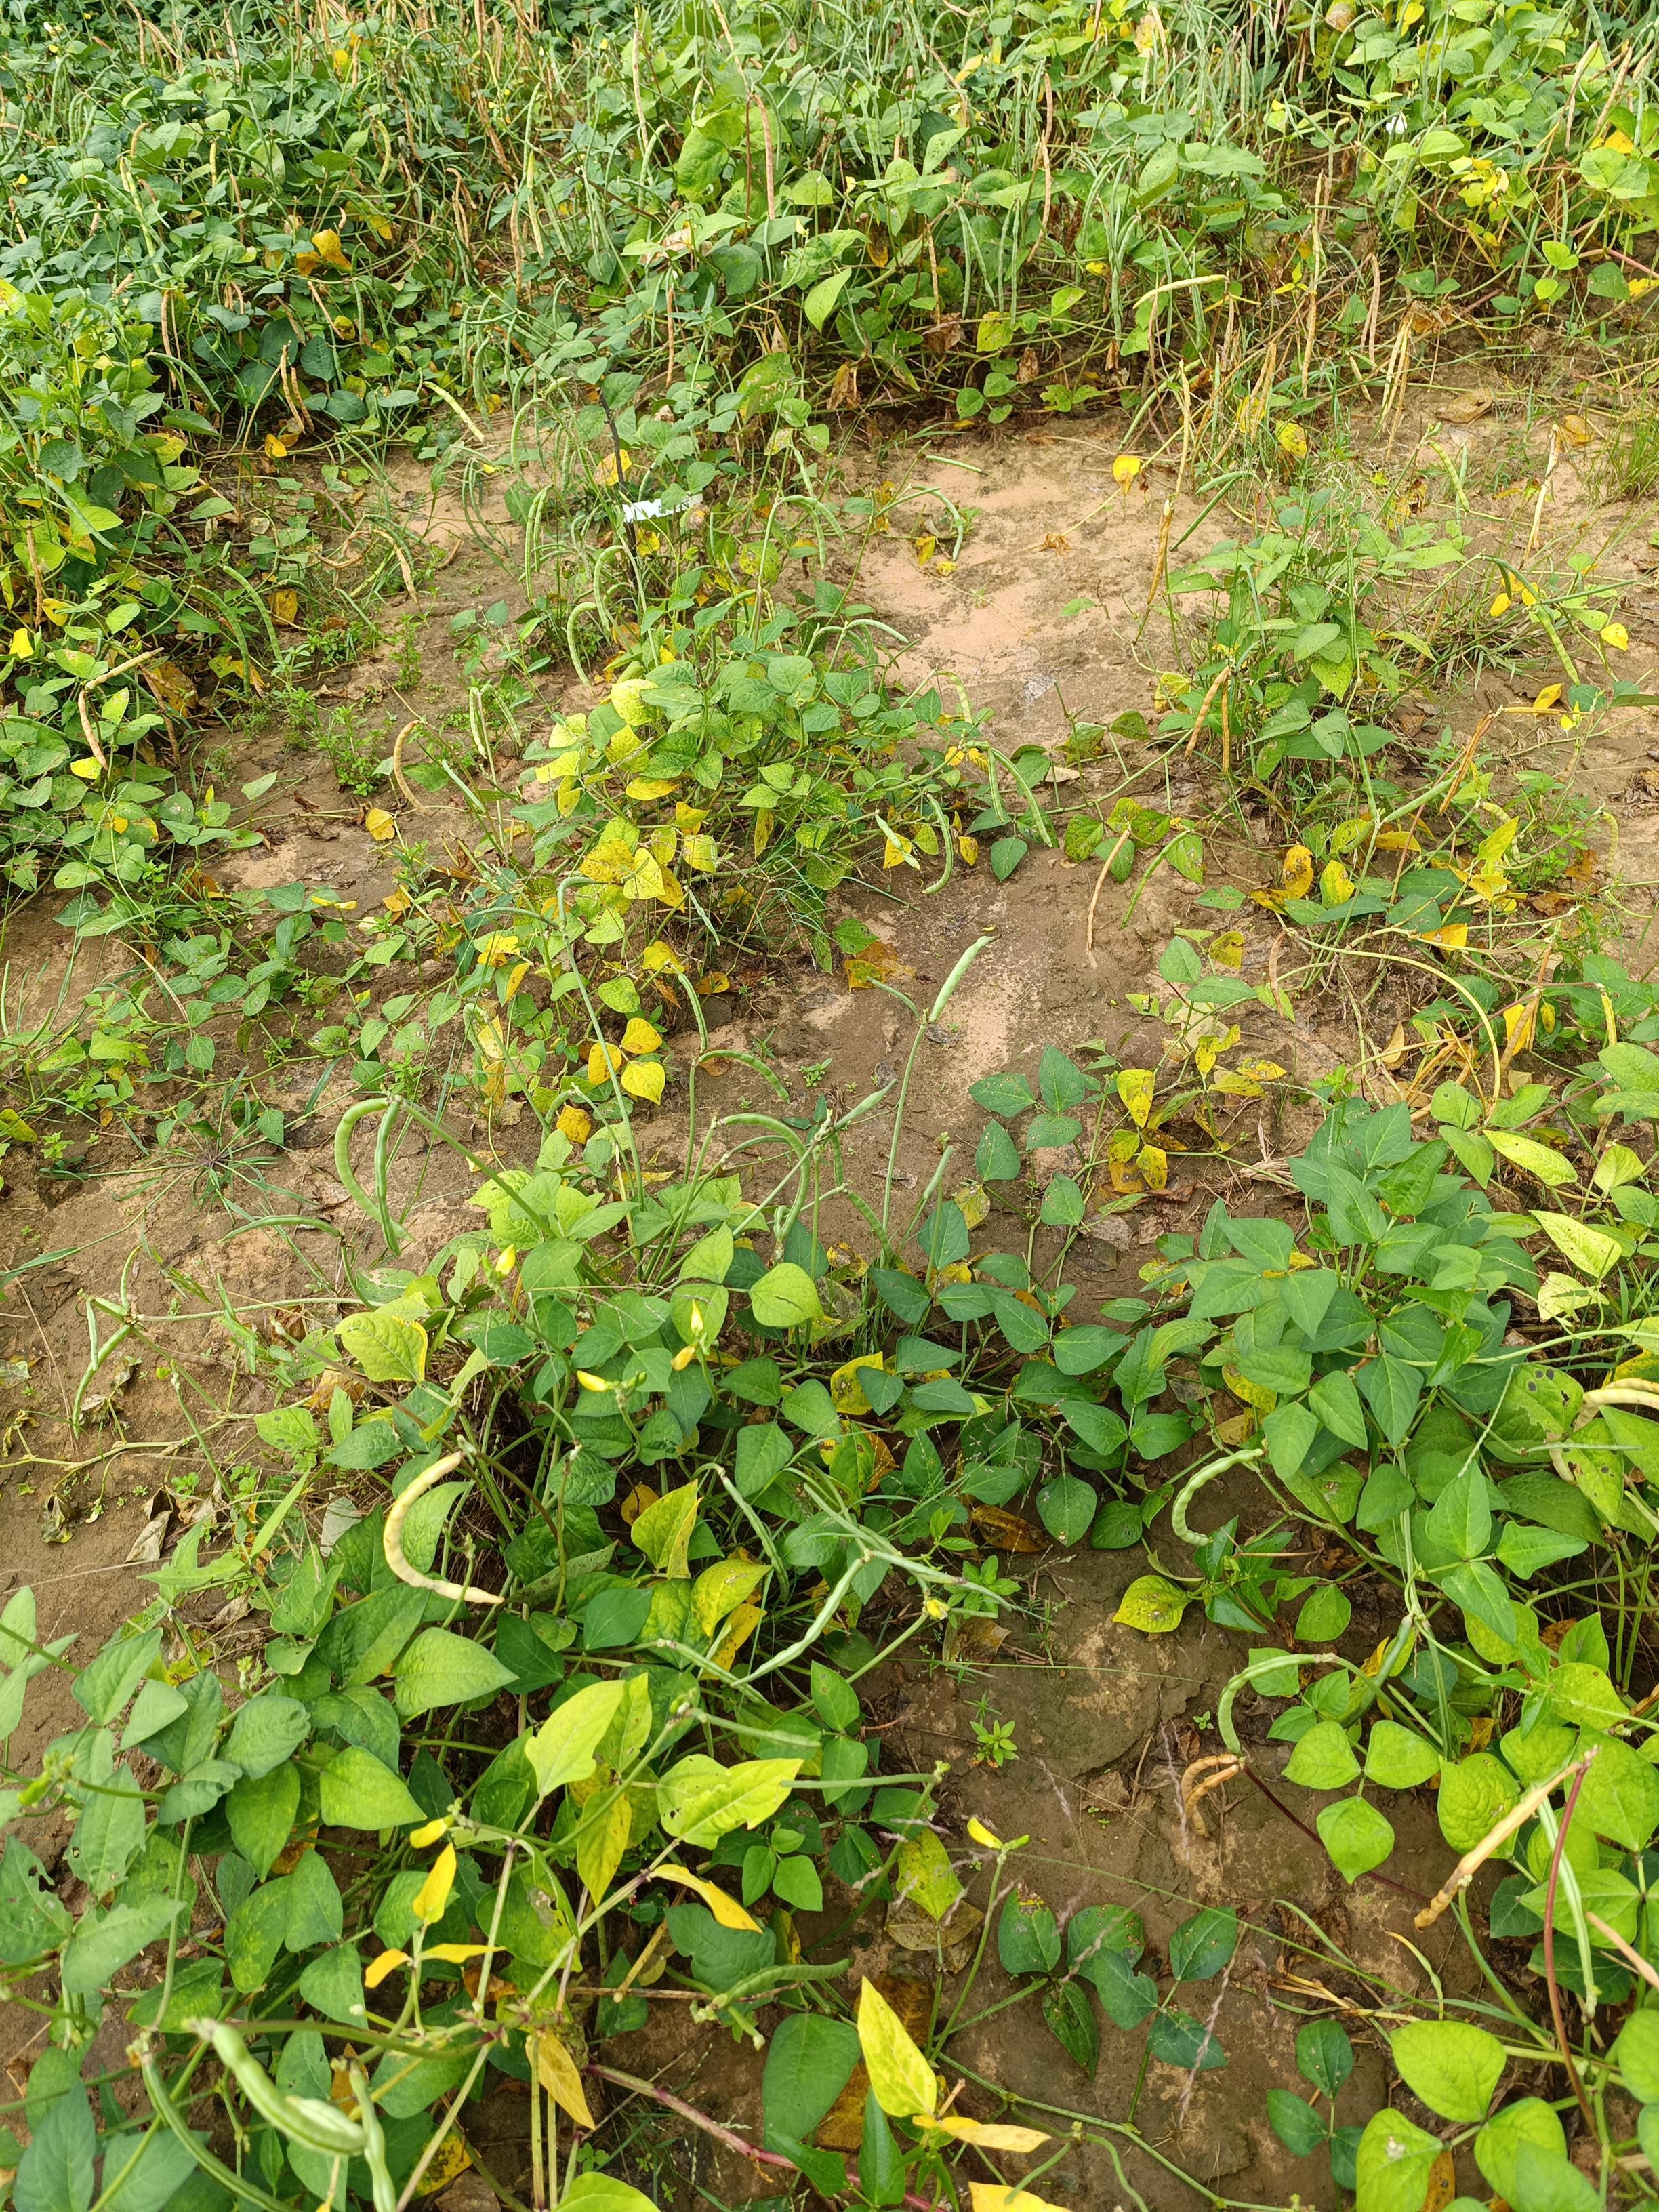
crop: cowpea
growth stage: maturity
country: Nigeria
